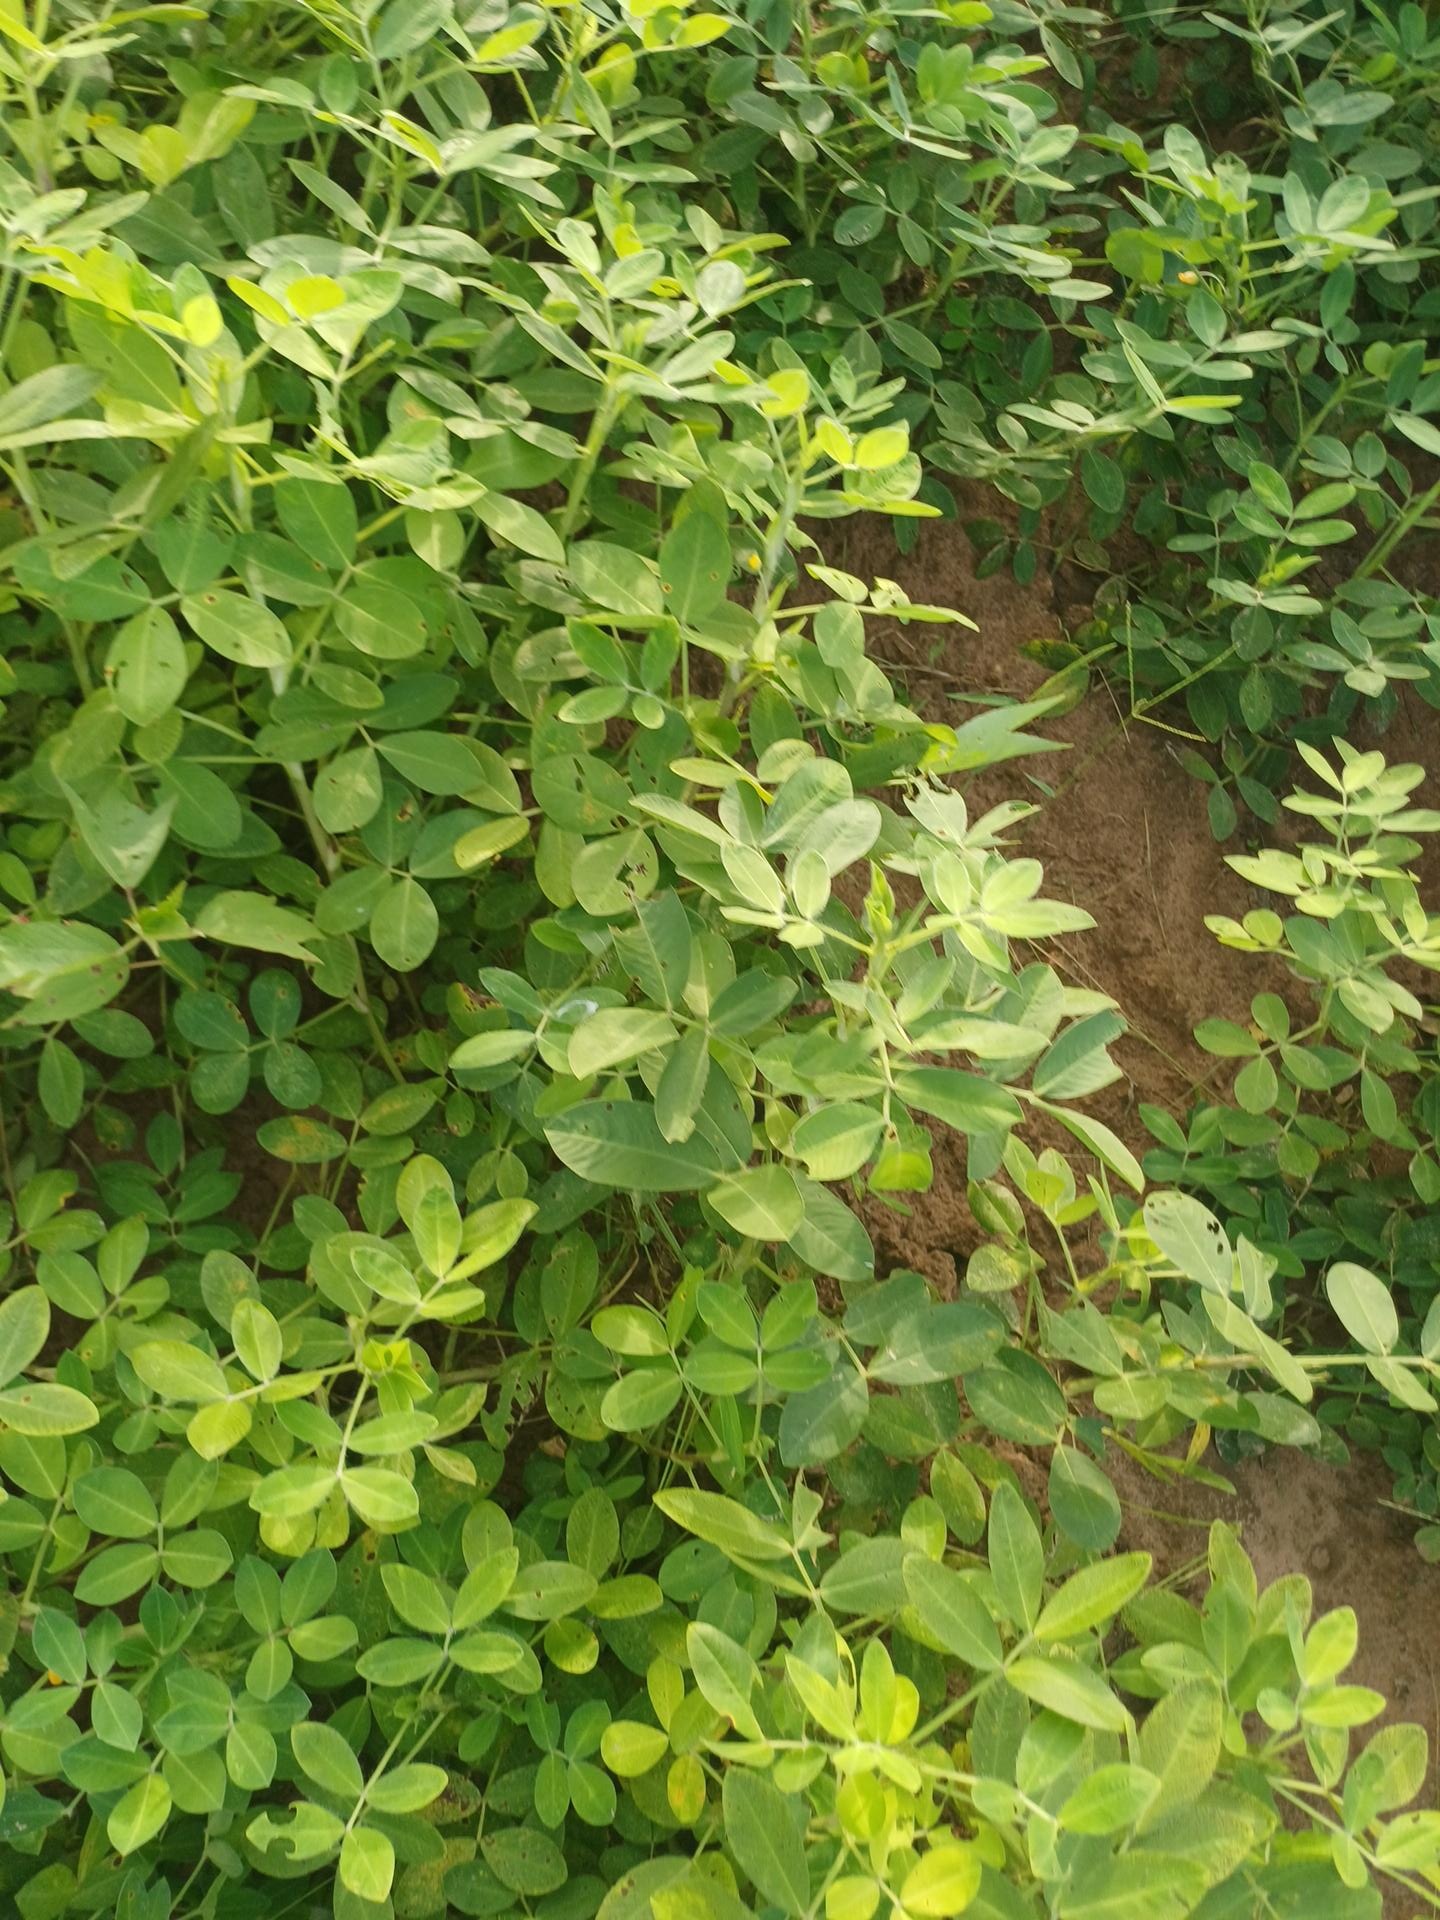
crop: groundnut
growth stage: flowering
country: Senegal
